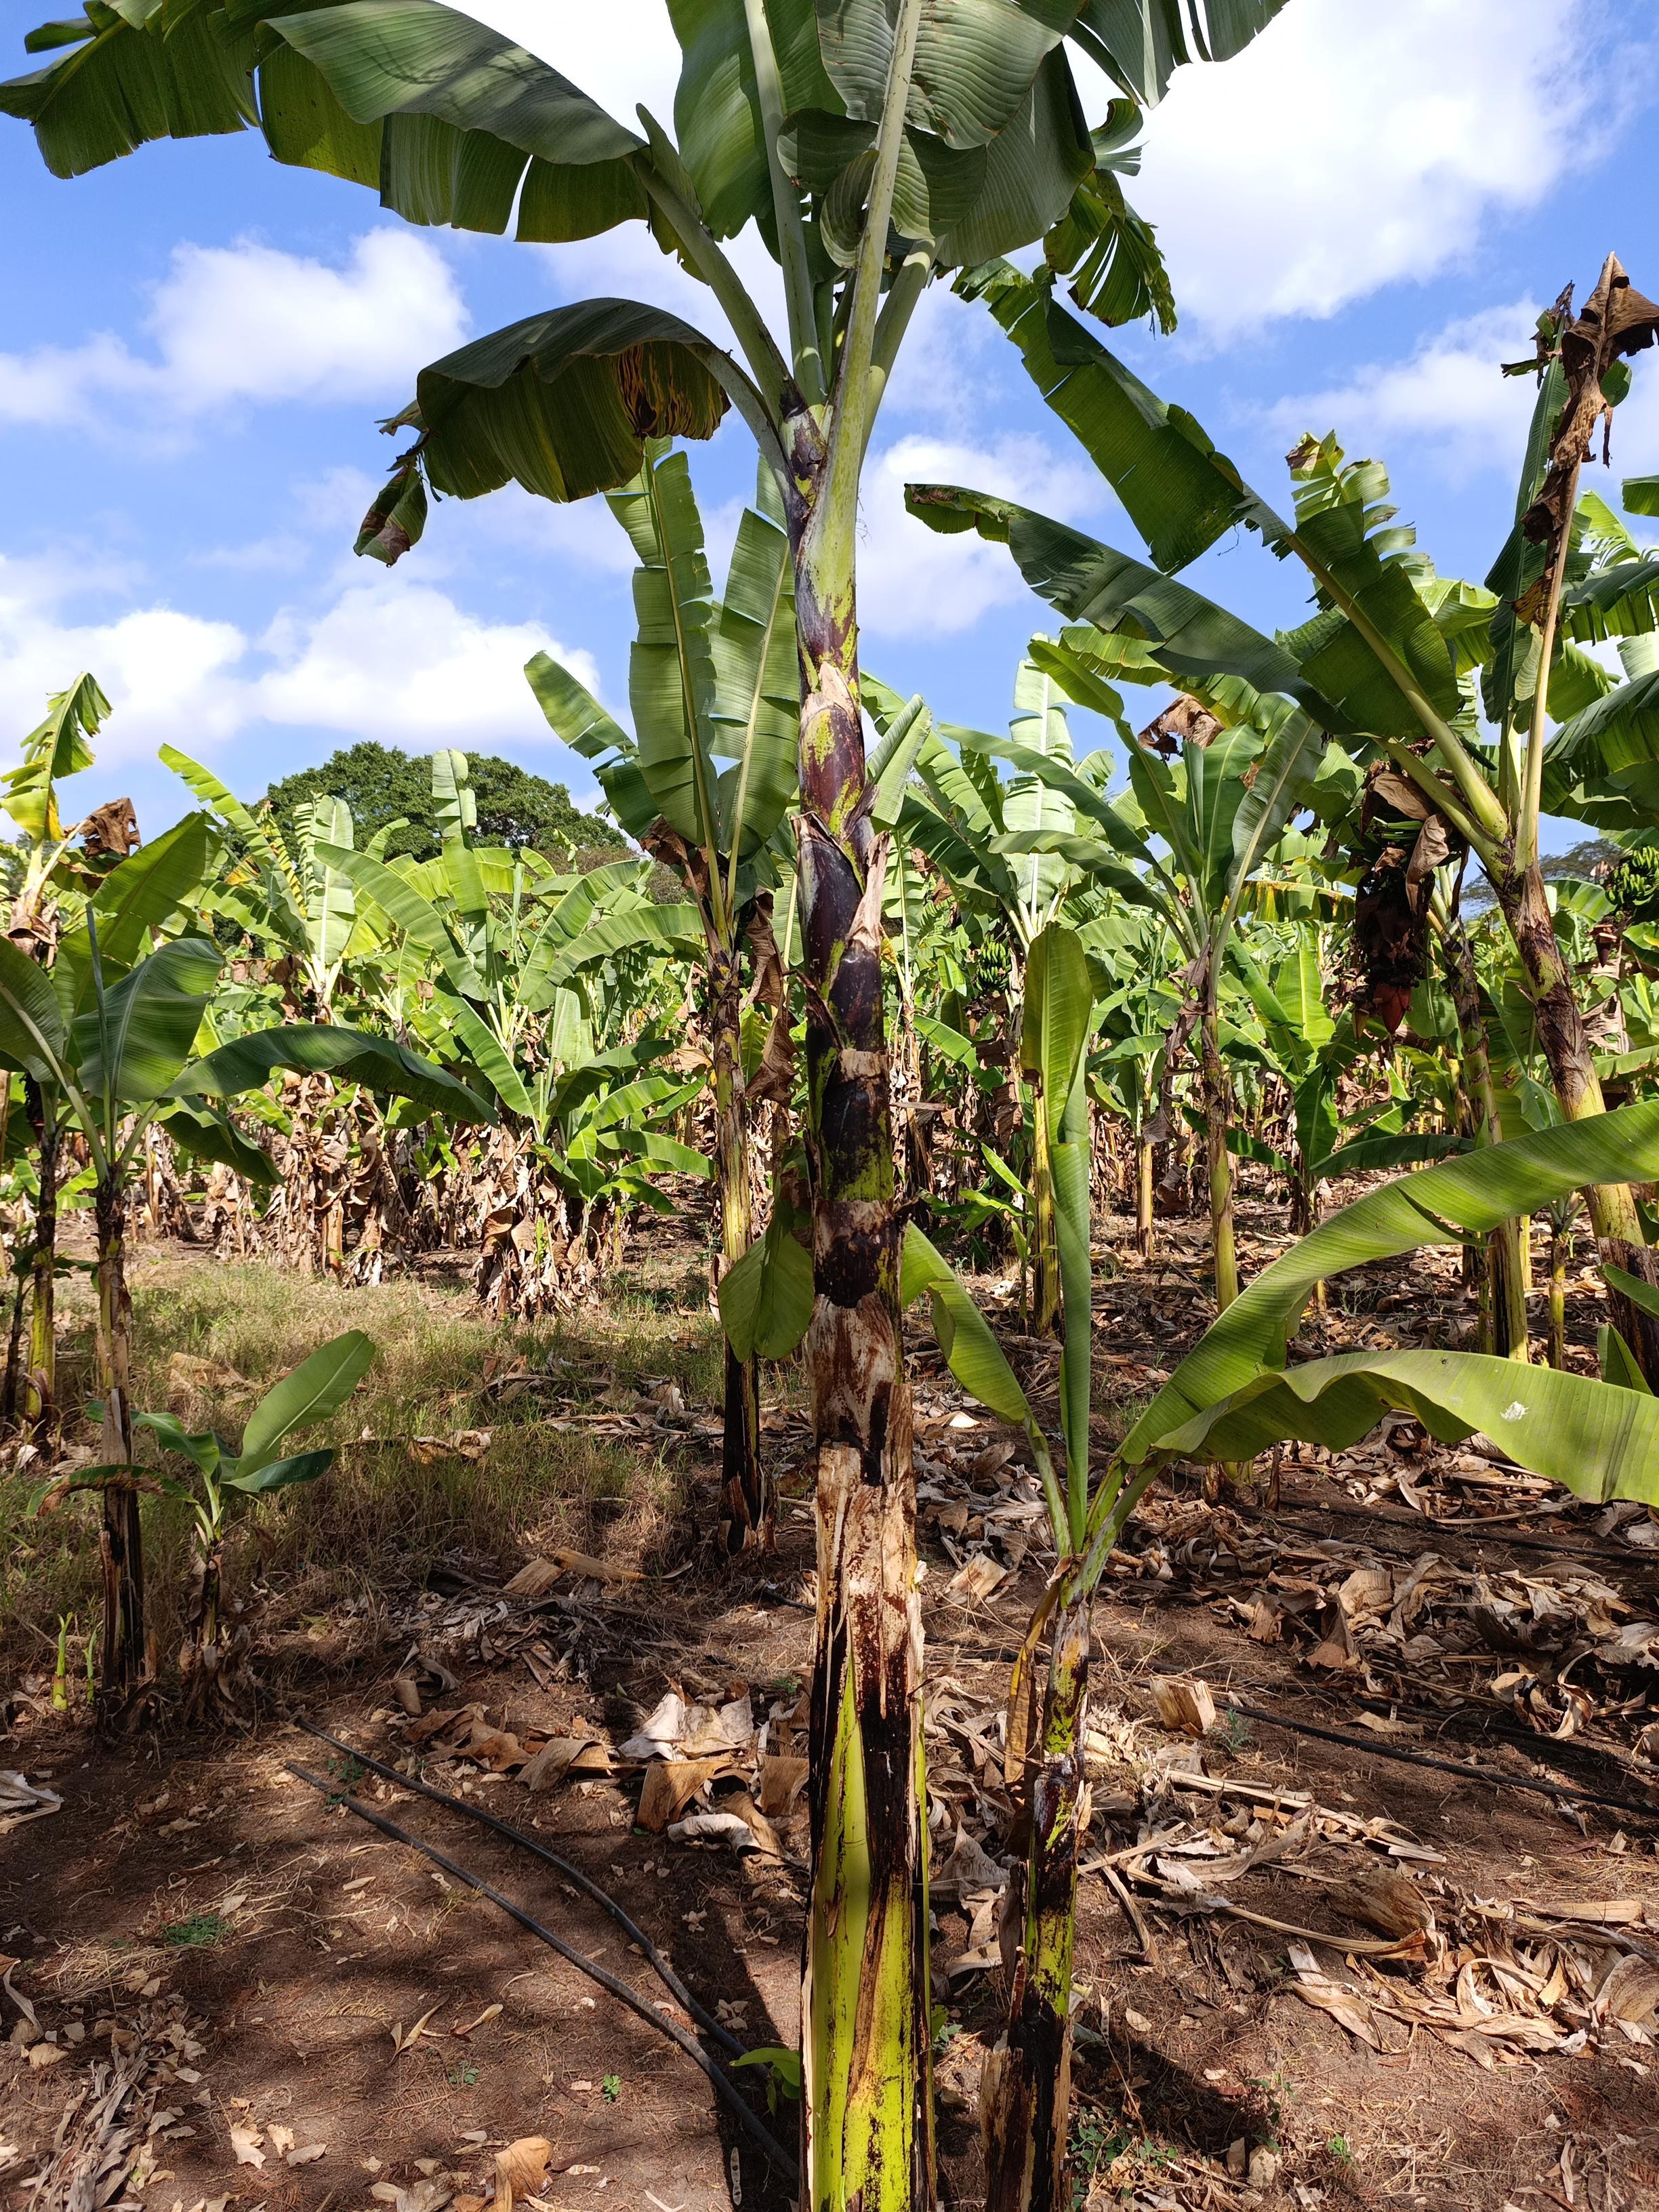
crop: banana
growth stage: vegetative
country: Tanzania
